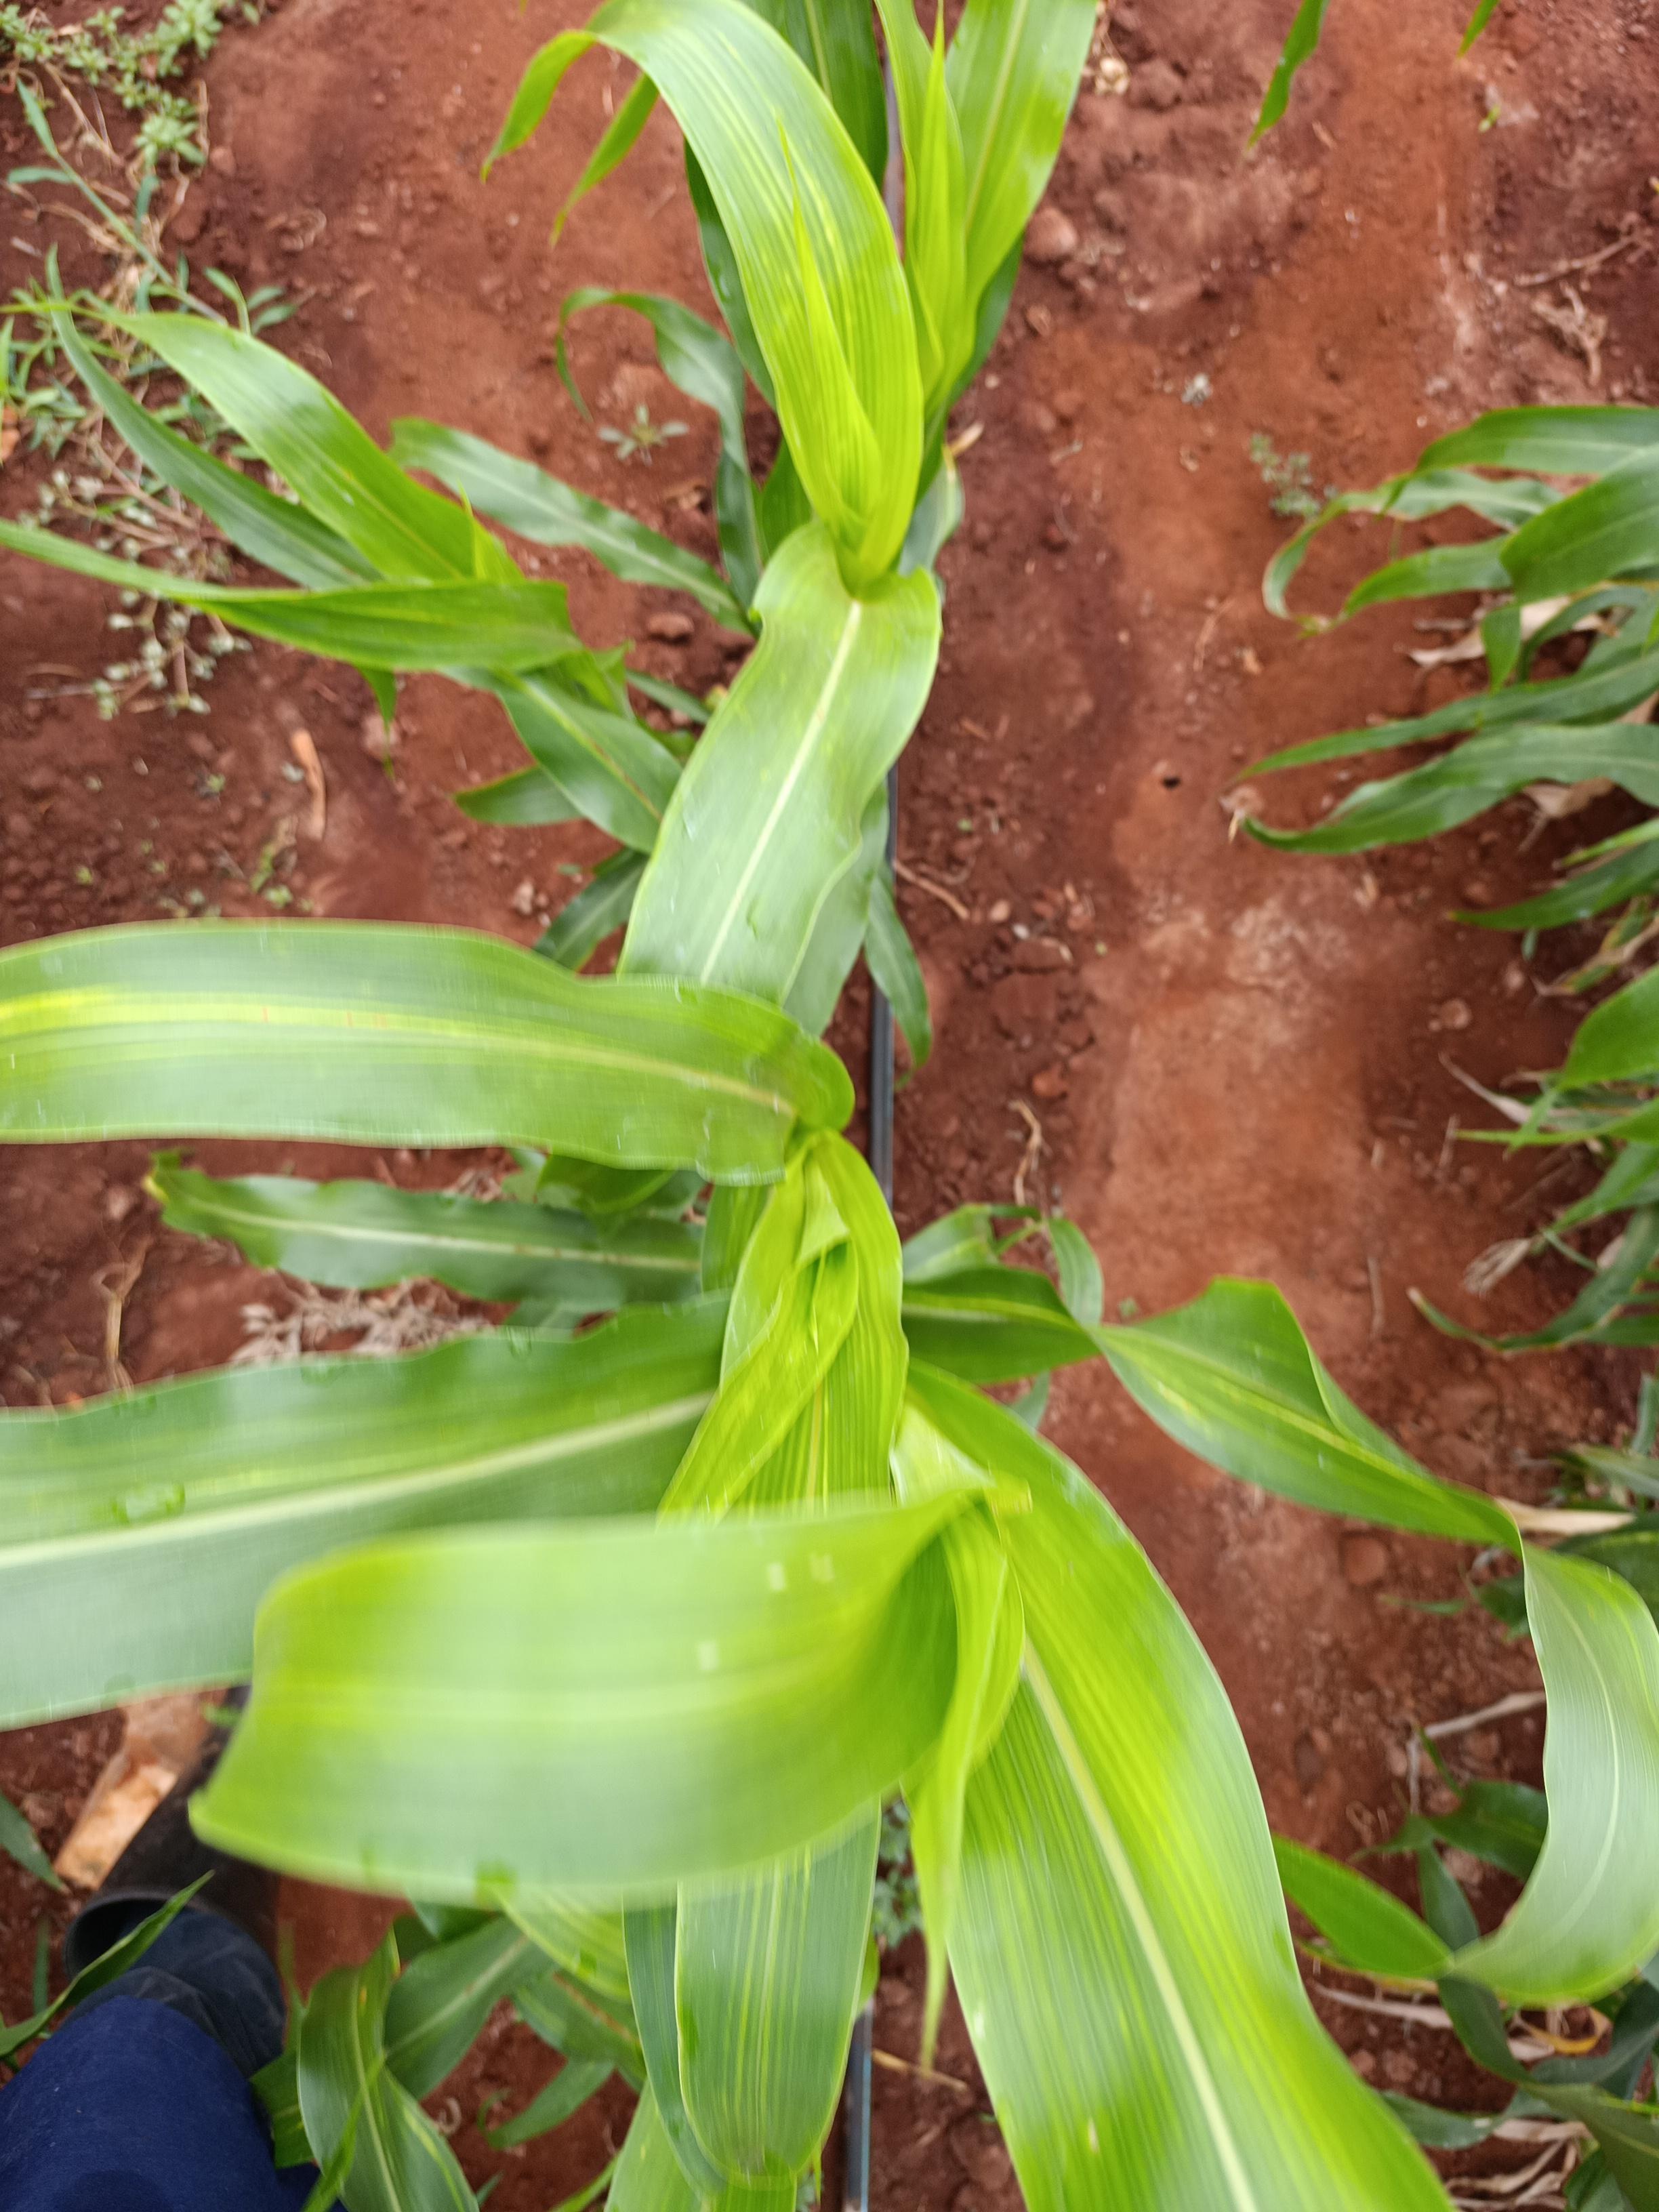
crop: sorghum
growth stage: vegetative
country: Kenya
